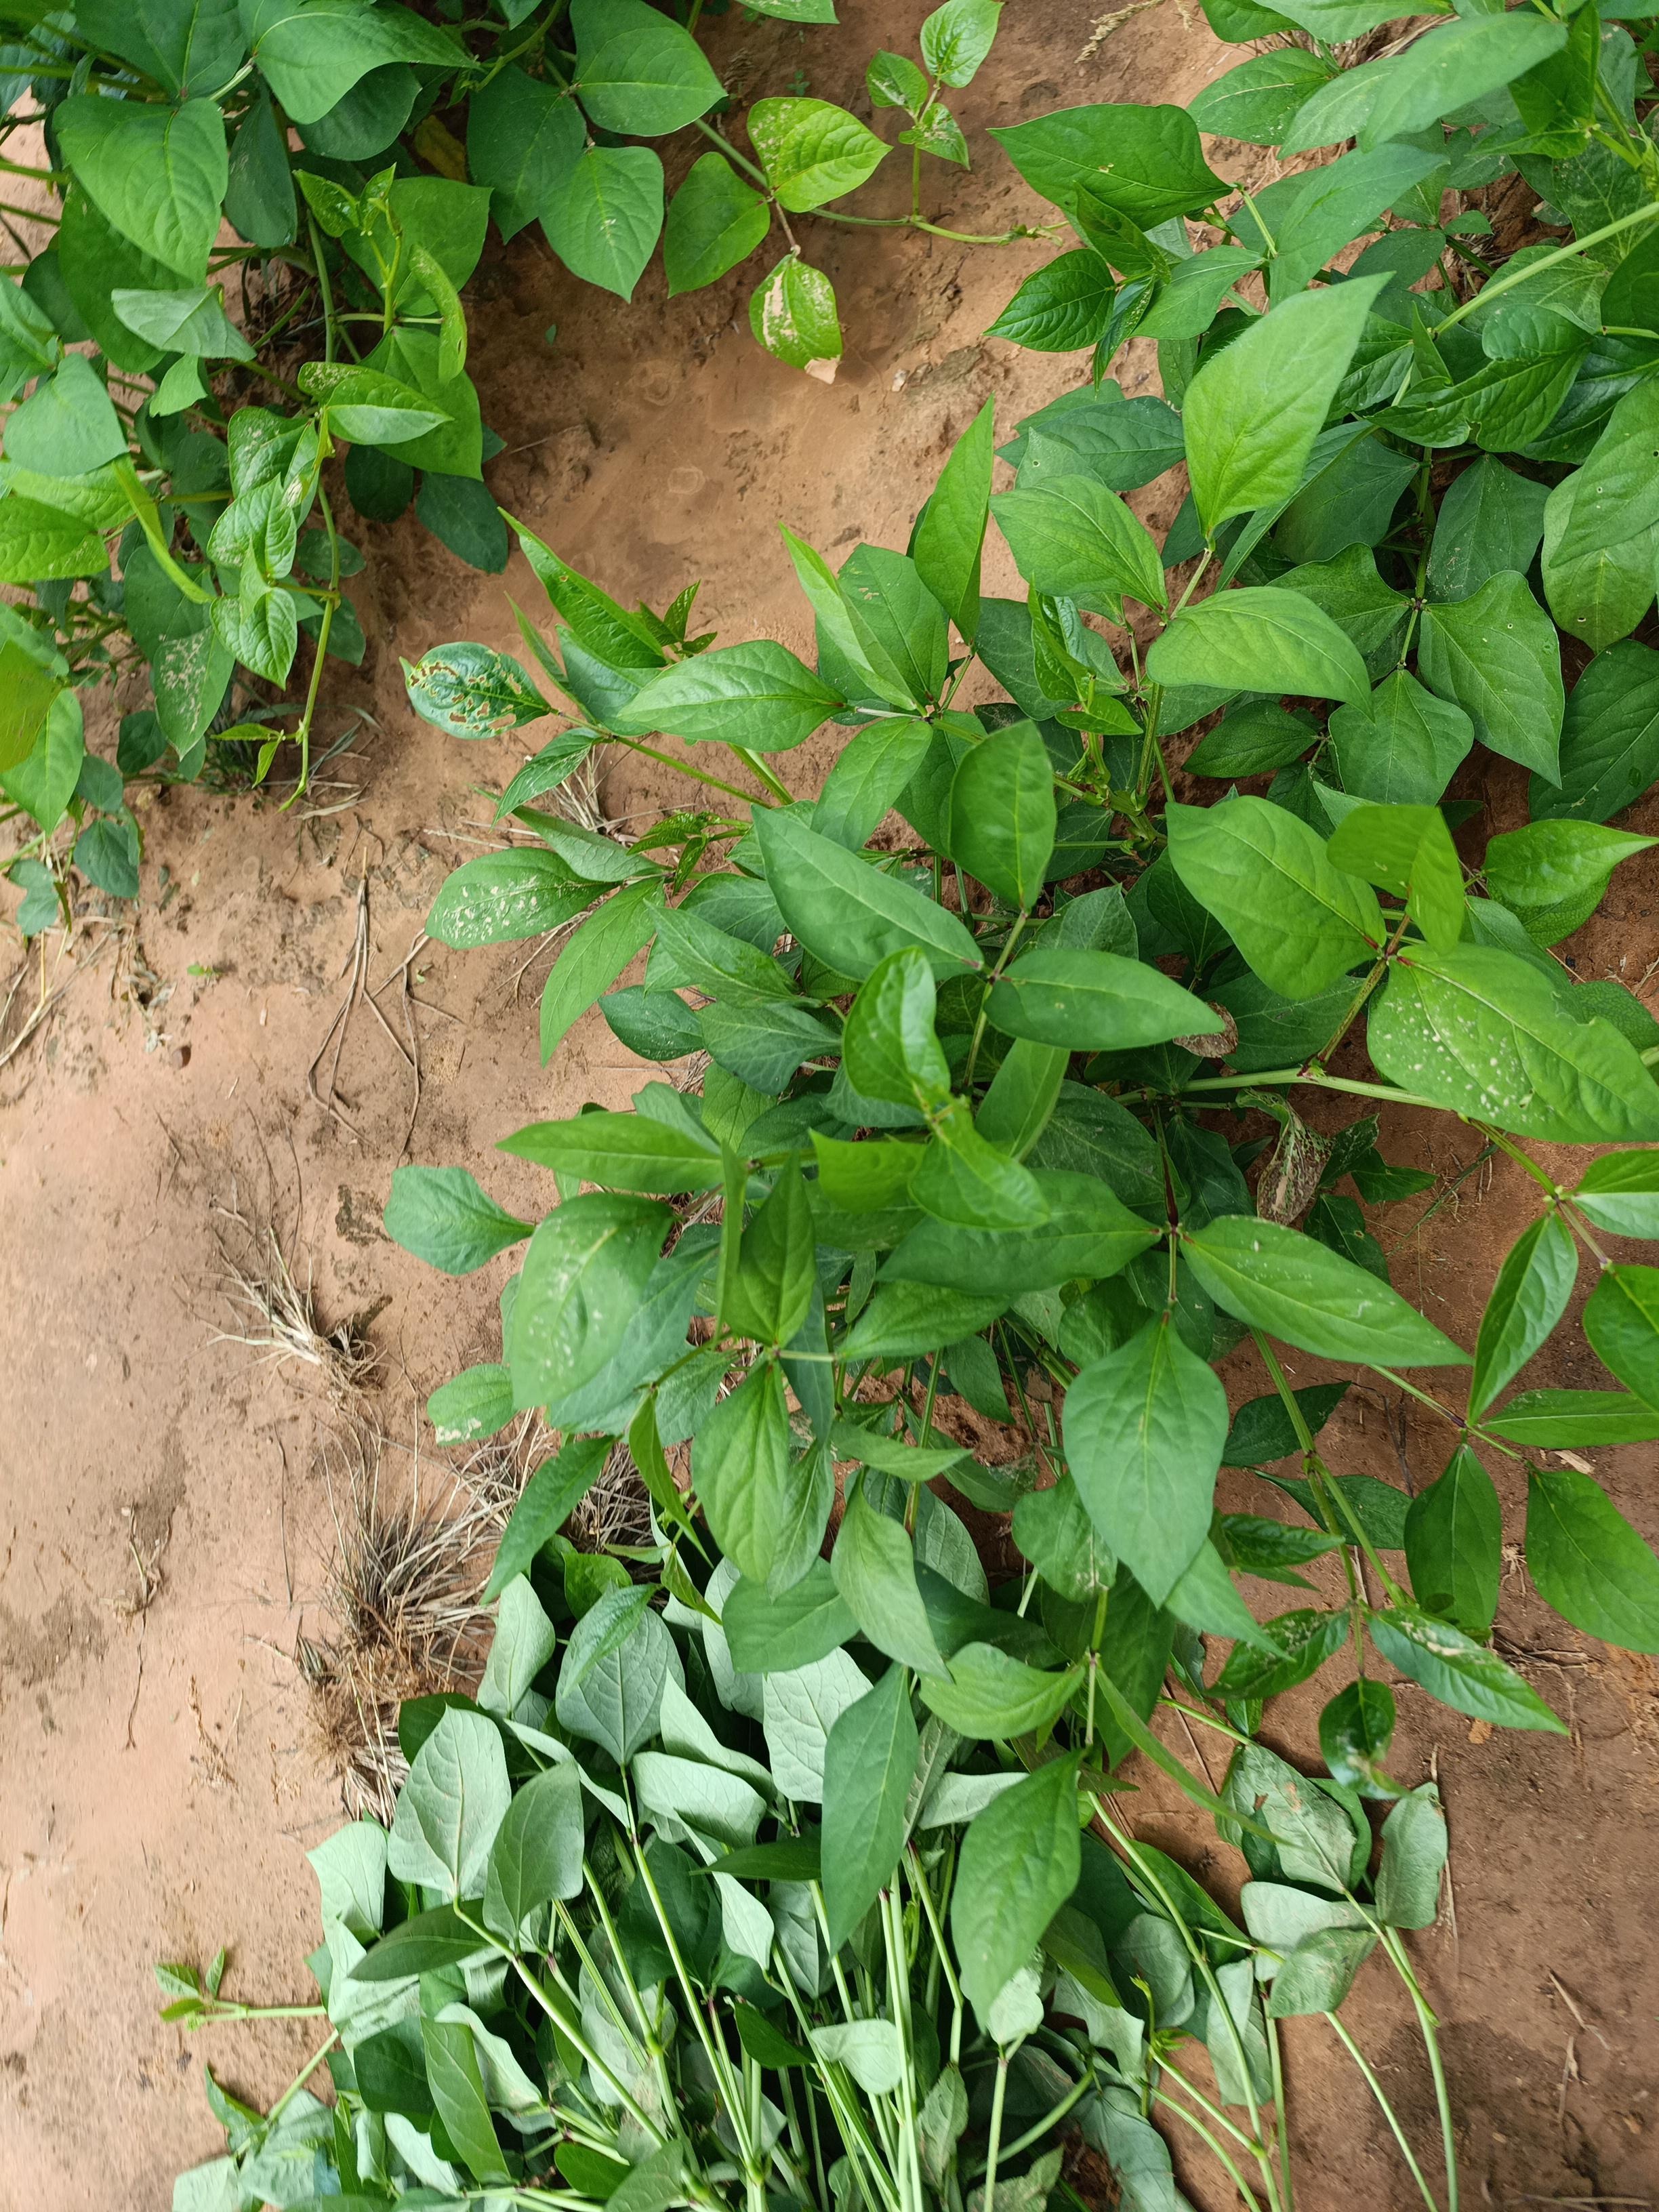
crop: cowpea
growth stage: emergence
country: Nigeria
